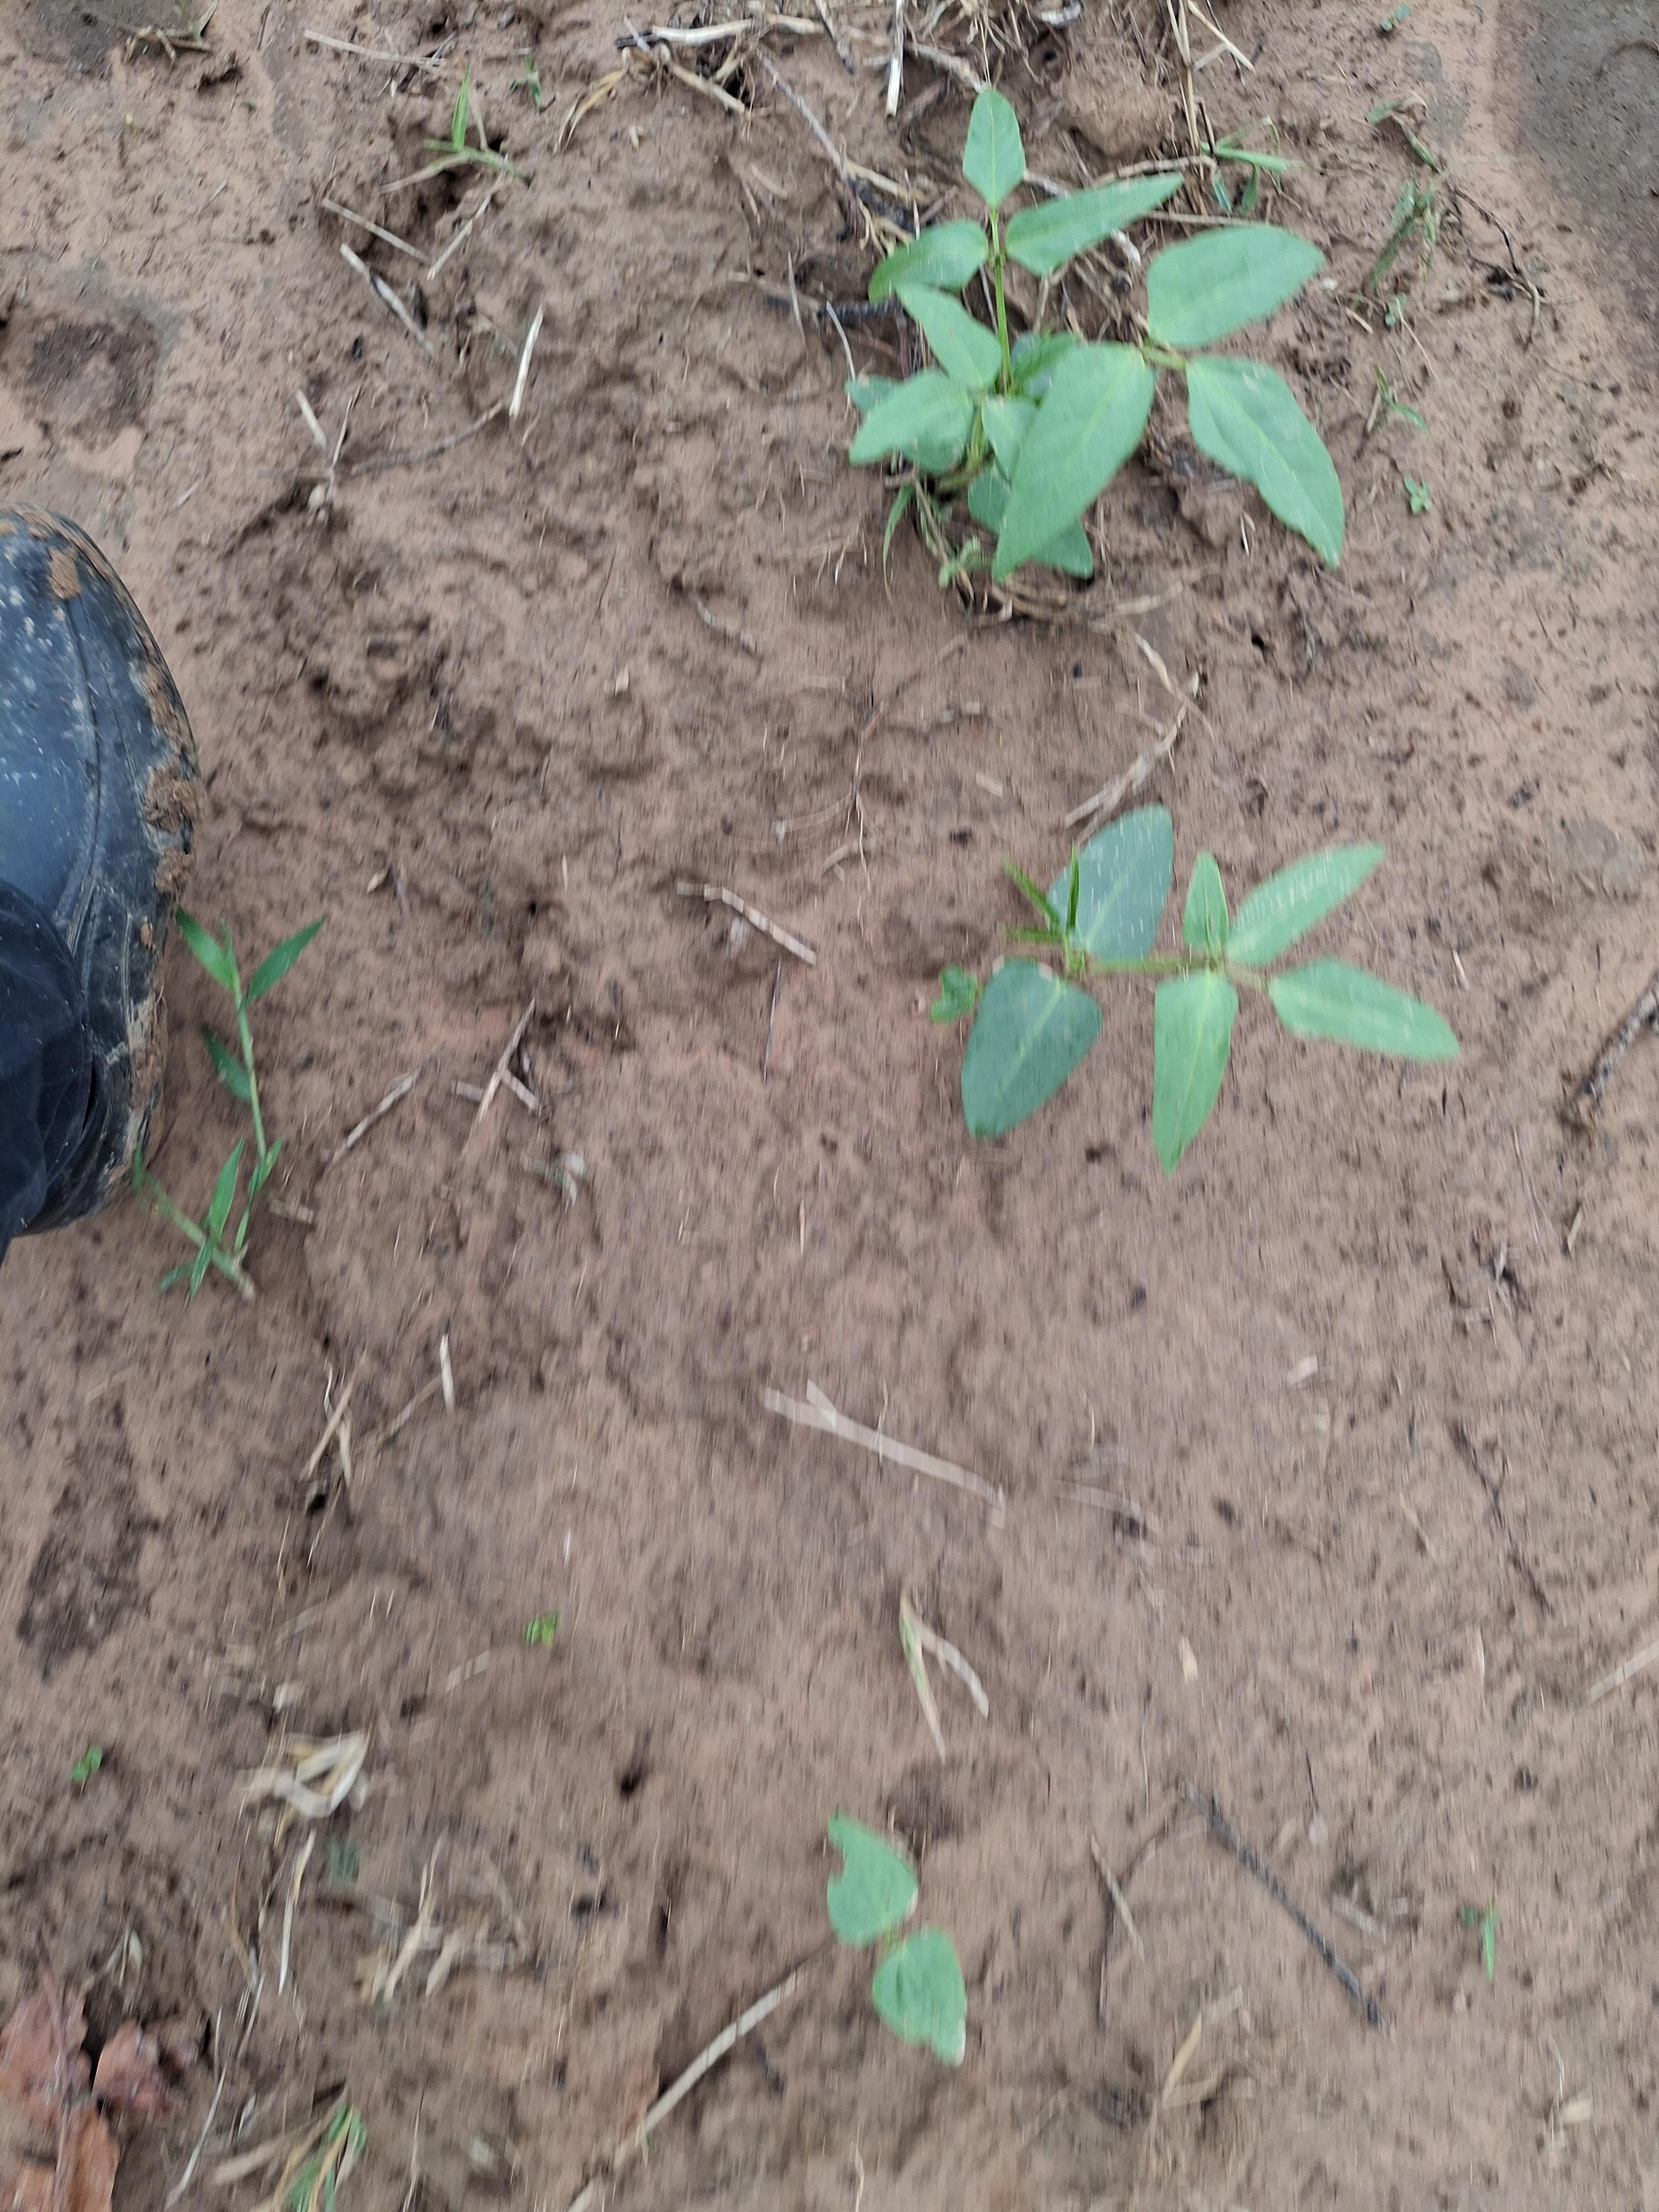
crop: cowpea
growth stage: emergence
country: Nigeria
